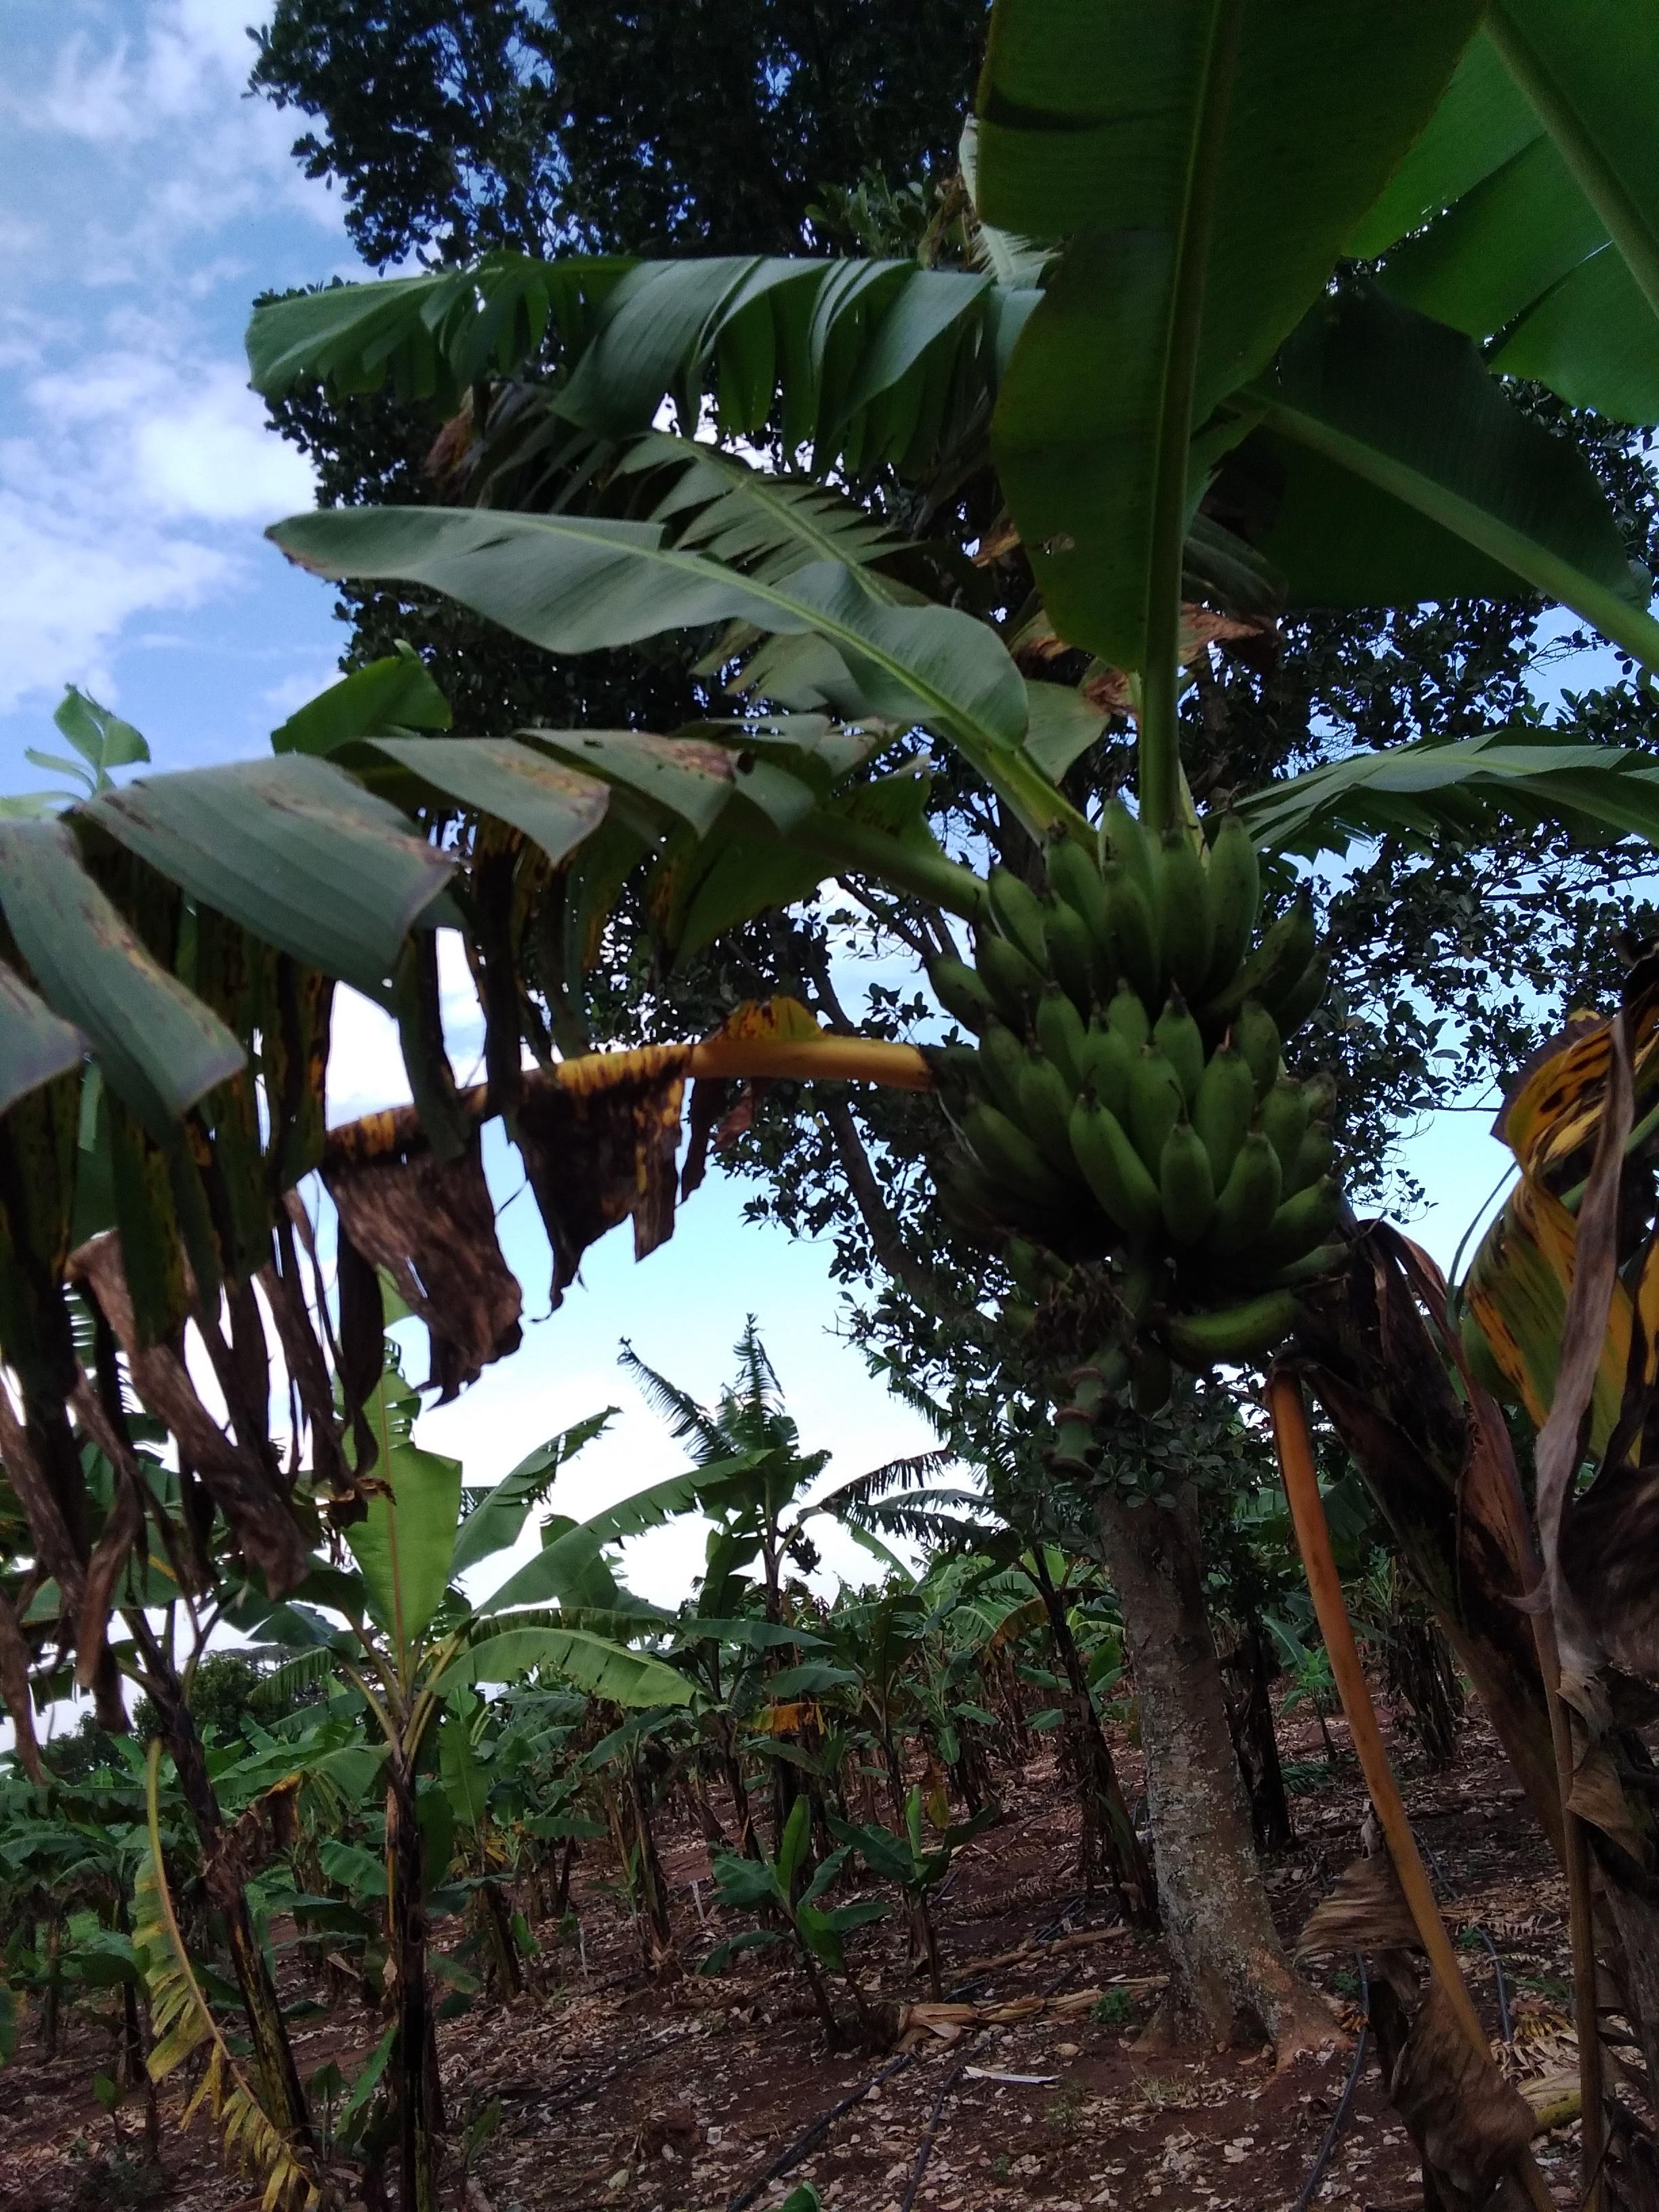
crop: banana
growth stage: harvest maturity
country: Tanzania
